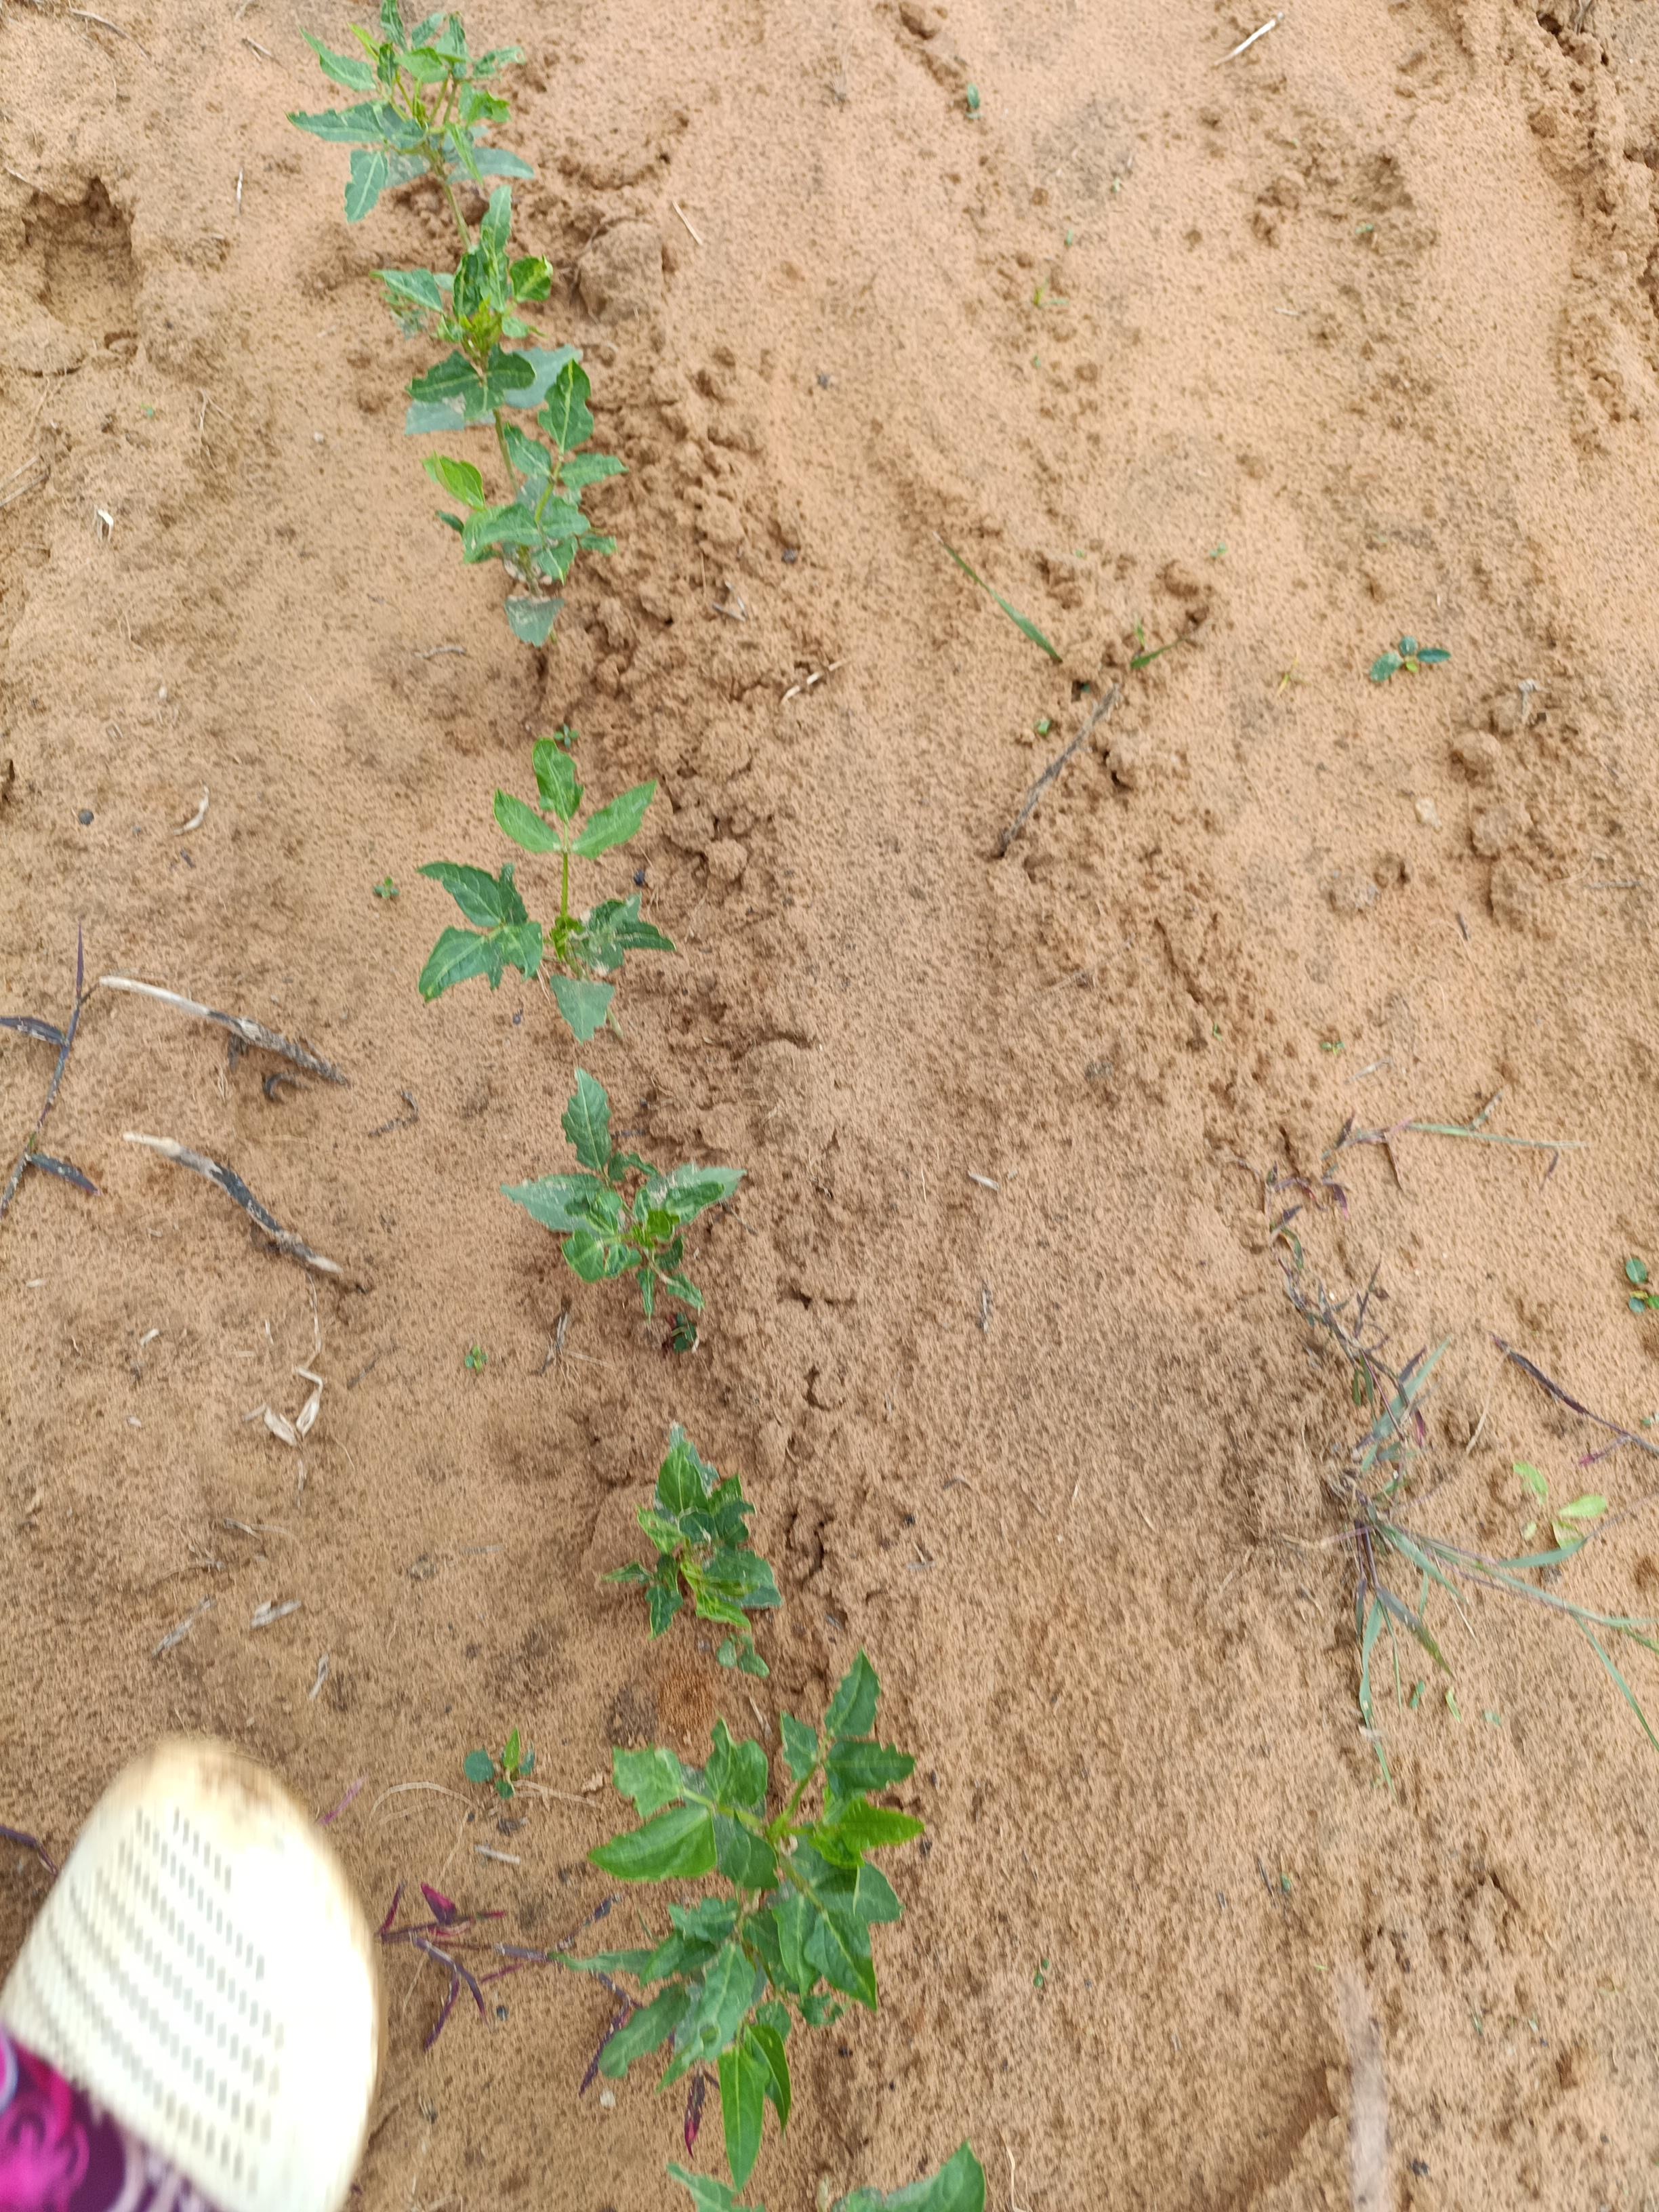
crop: cowpea
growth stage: emergence
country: Nigeria
